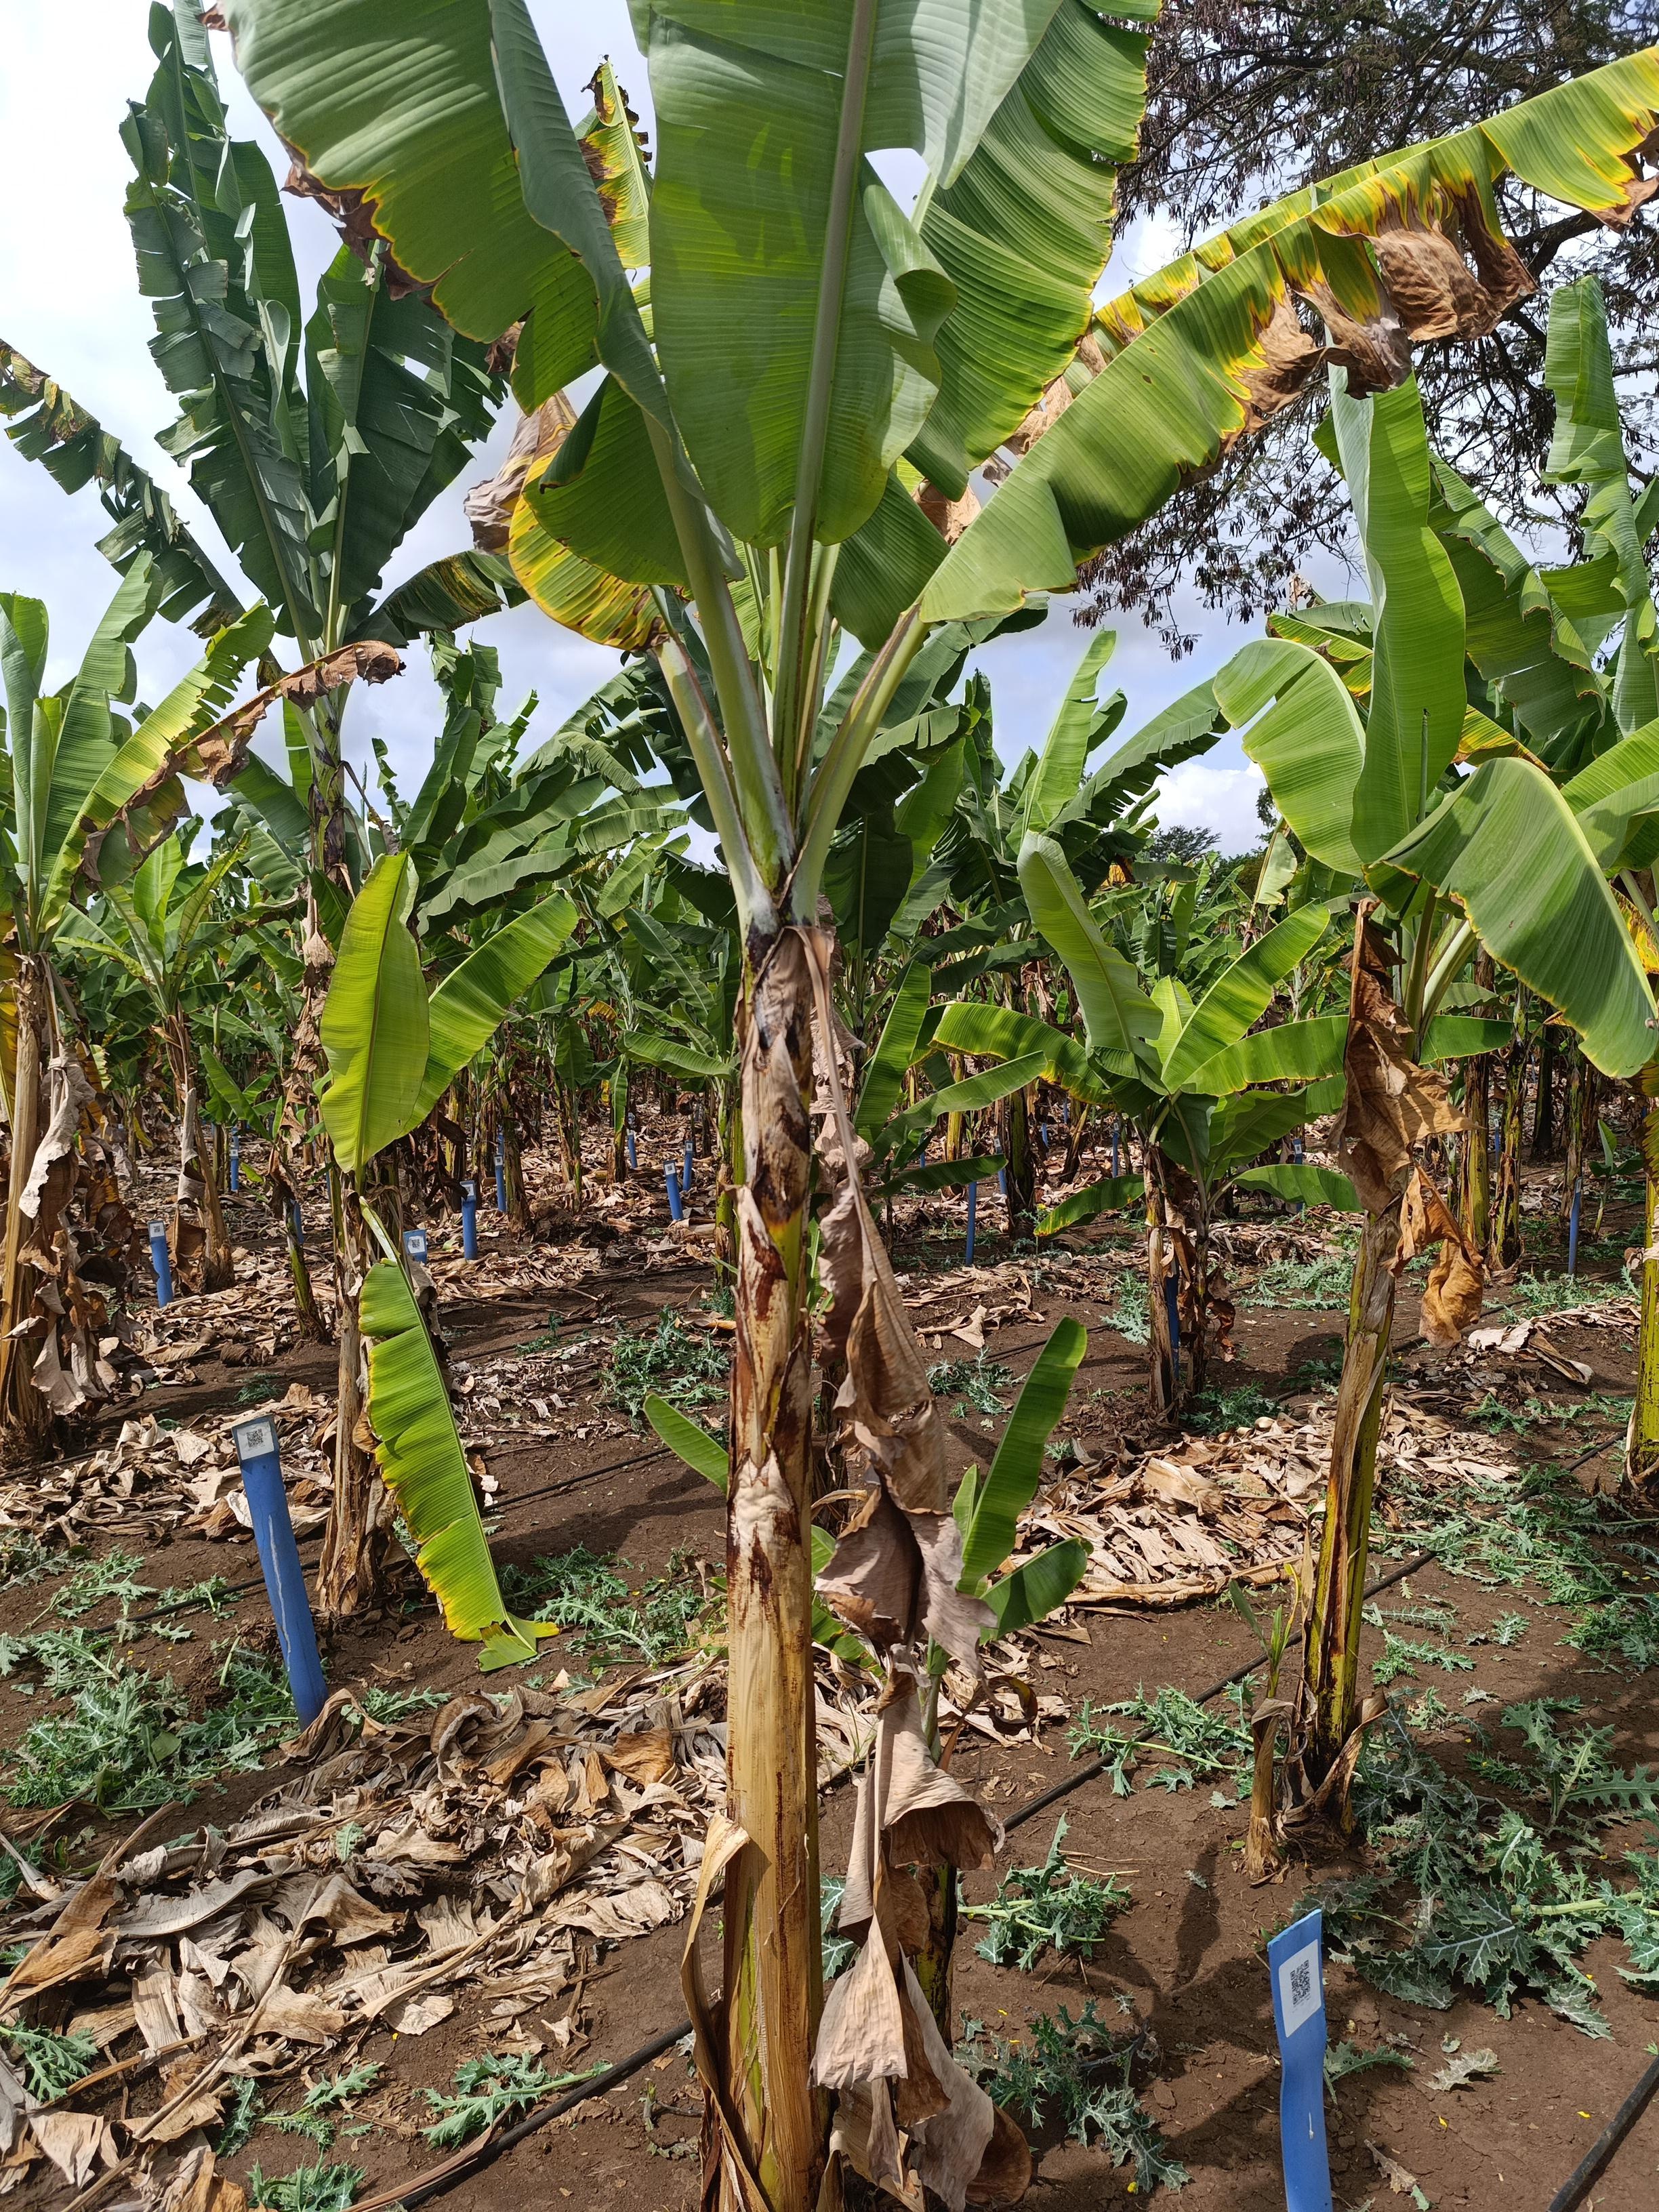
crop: banana
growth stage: vegetative
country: Tanzania
